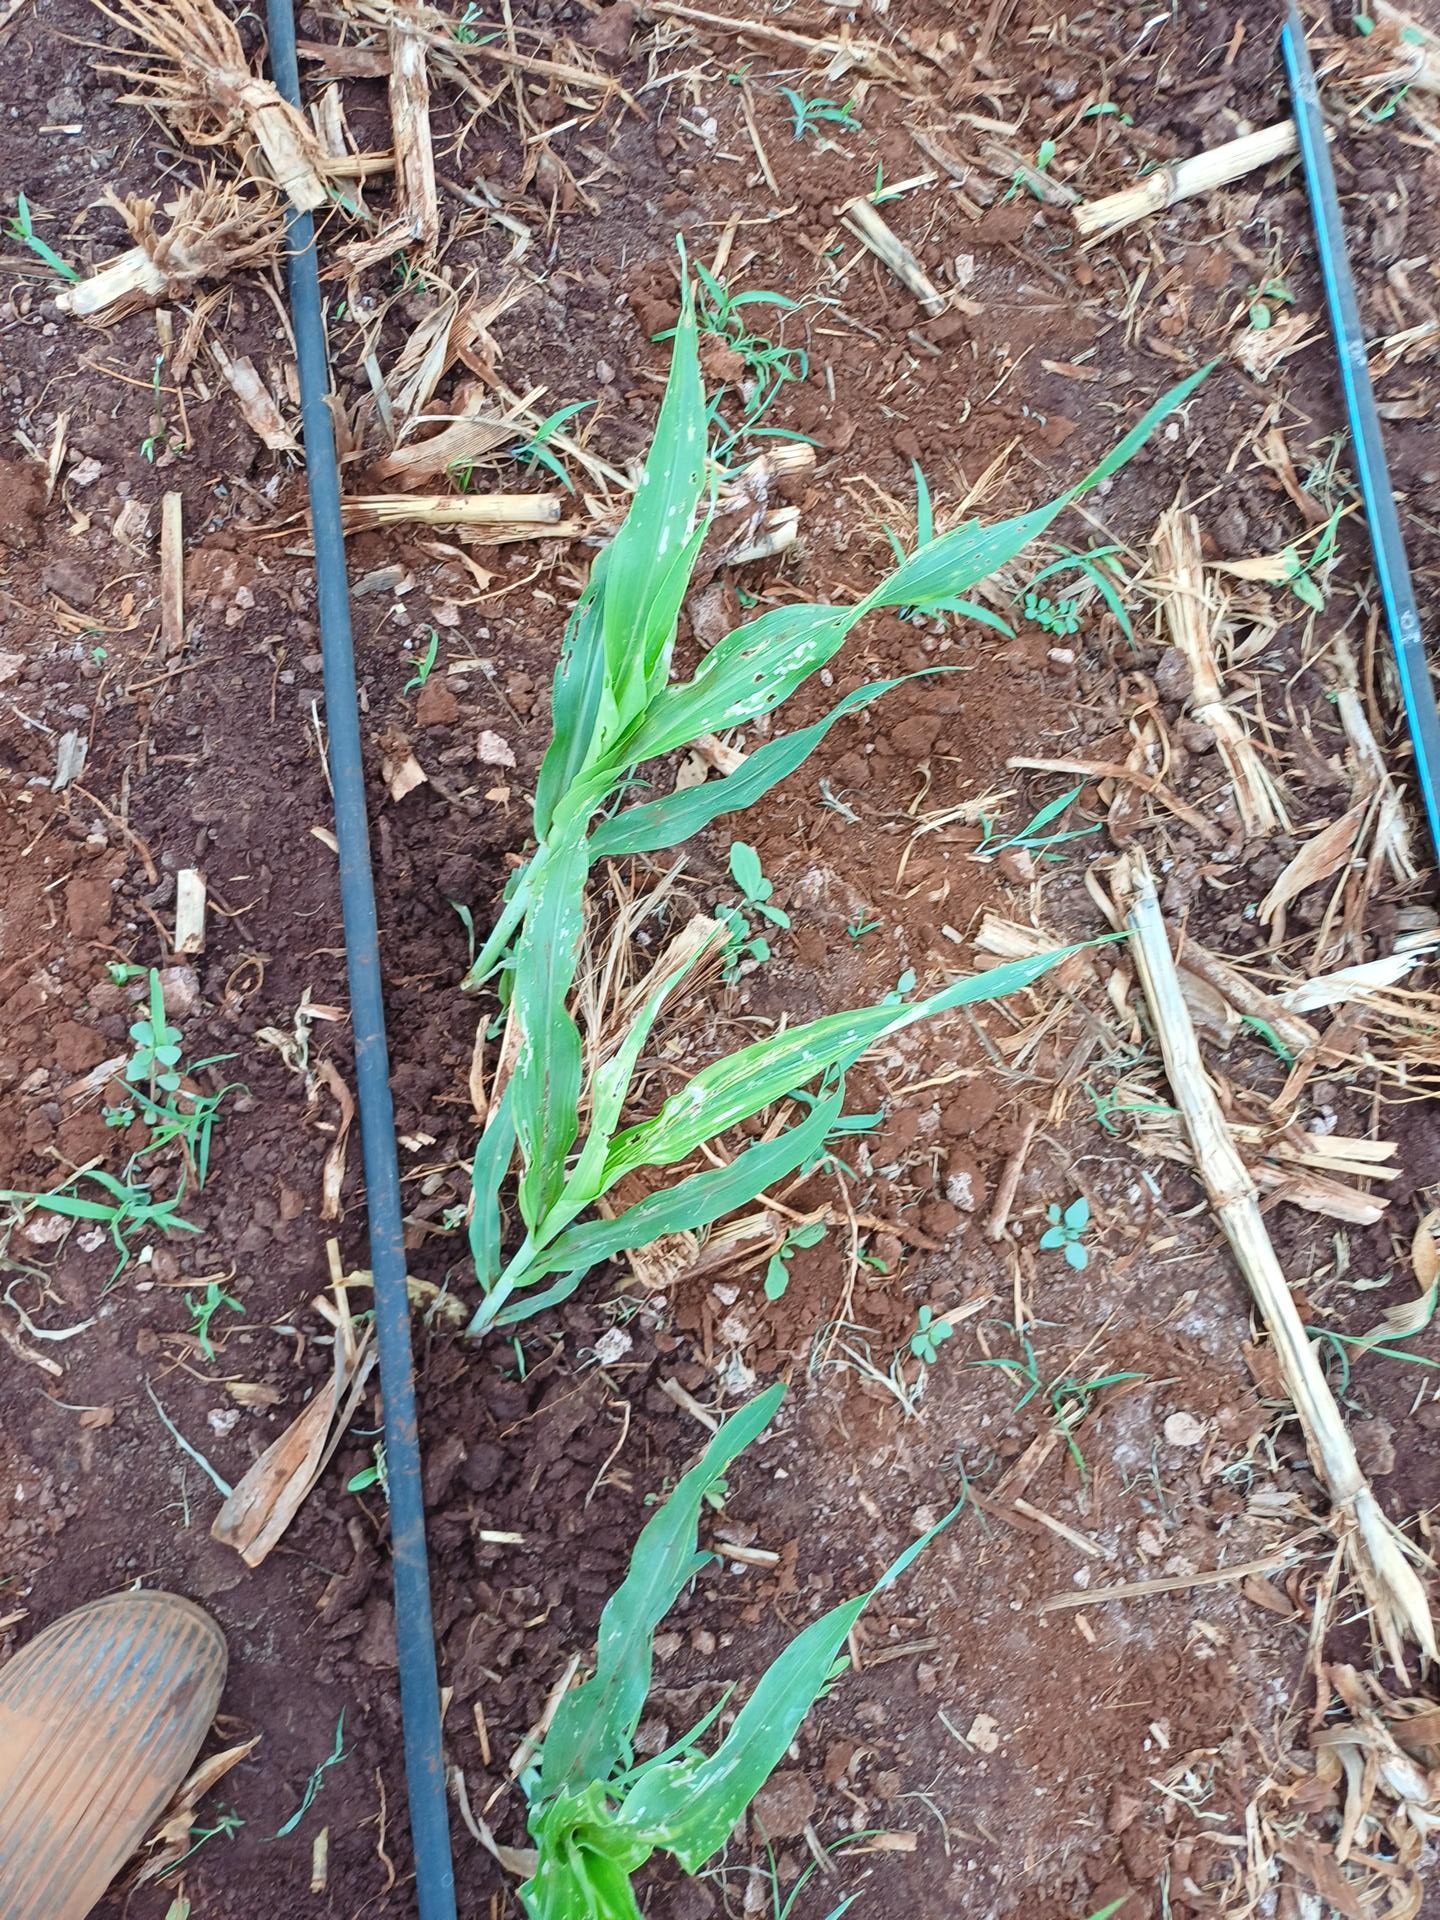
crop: sorghum
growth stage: vegetative
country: Kenya
